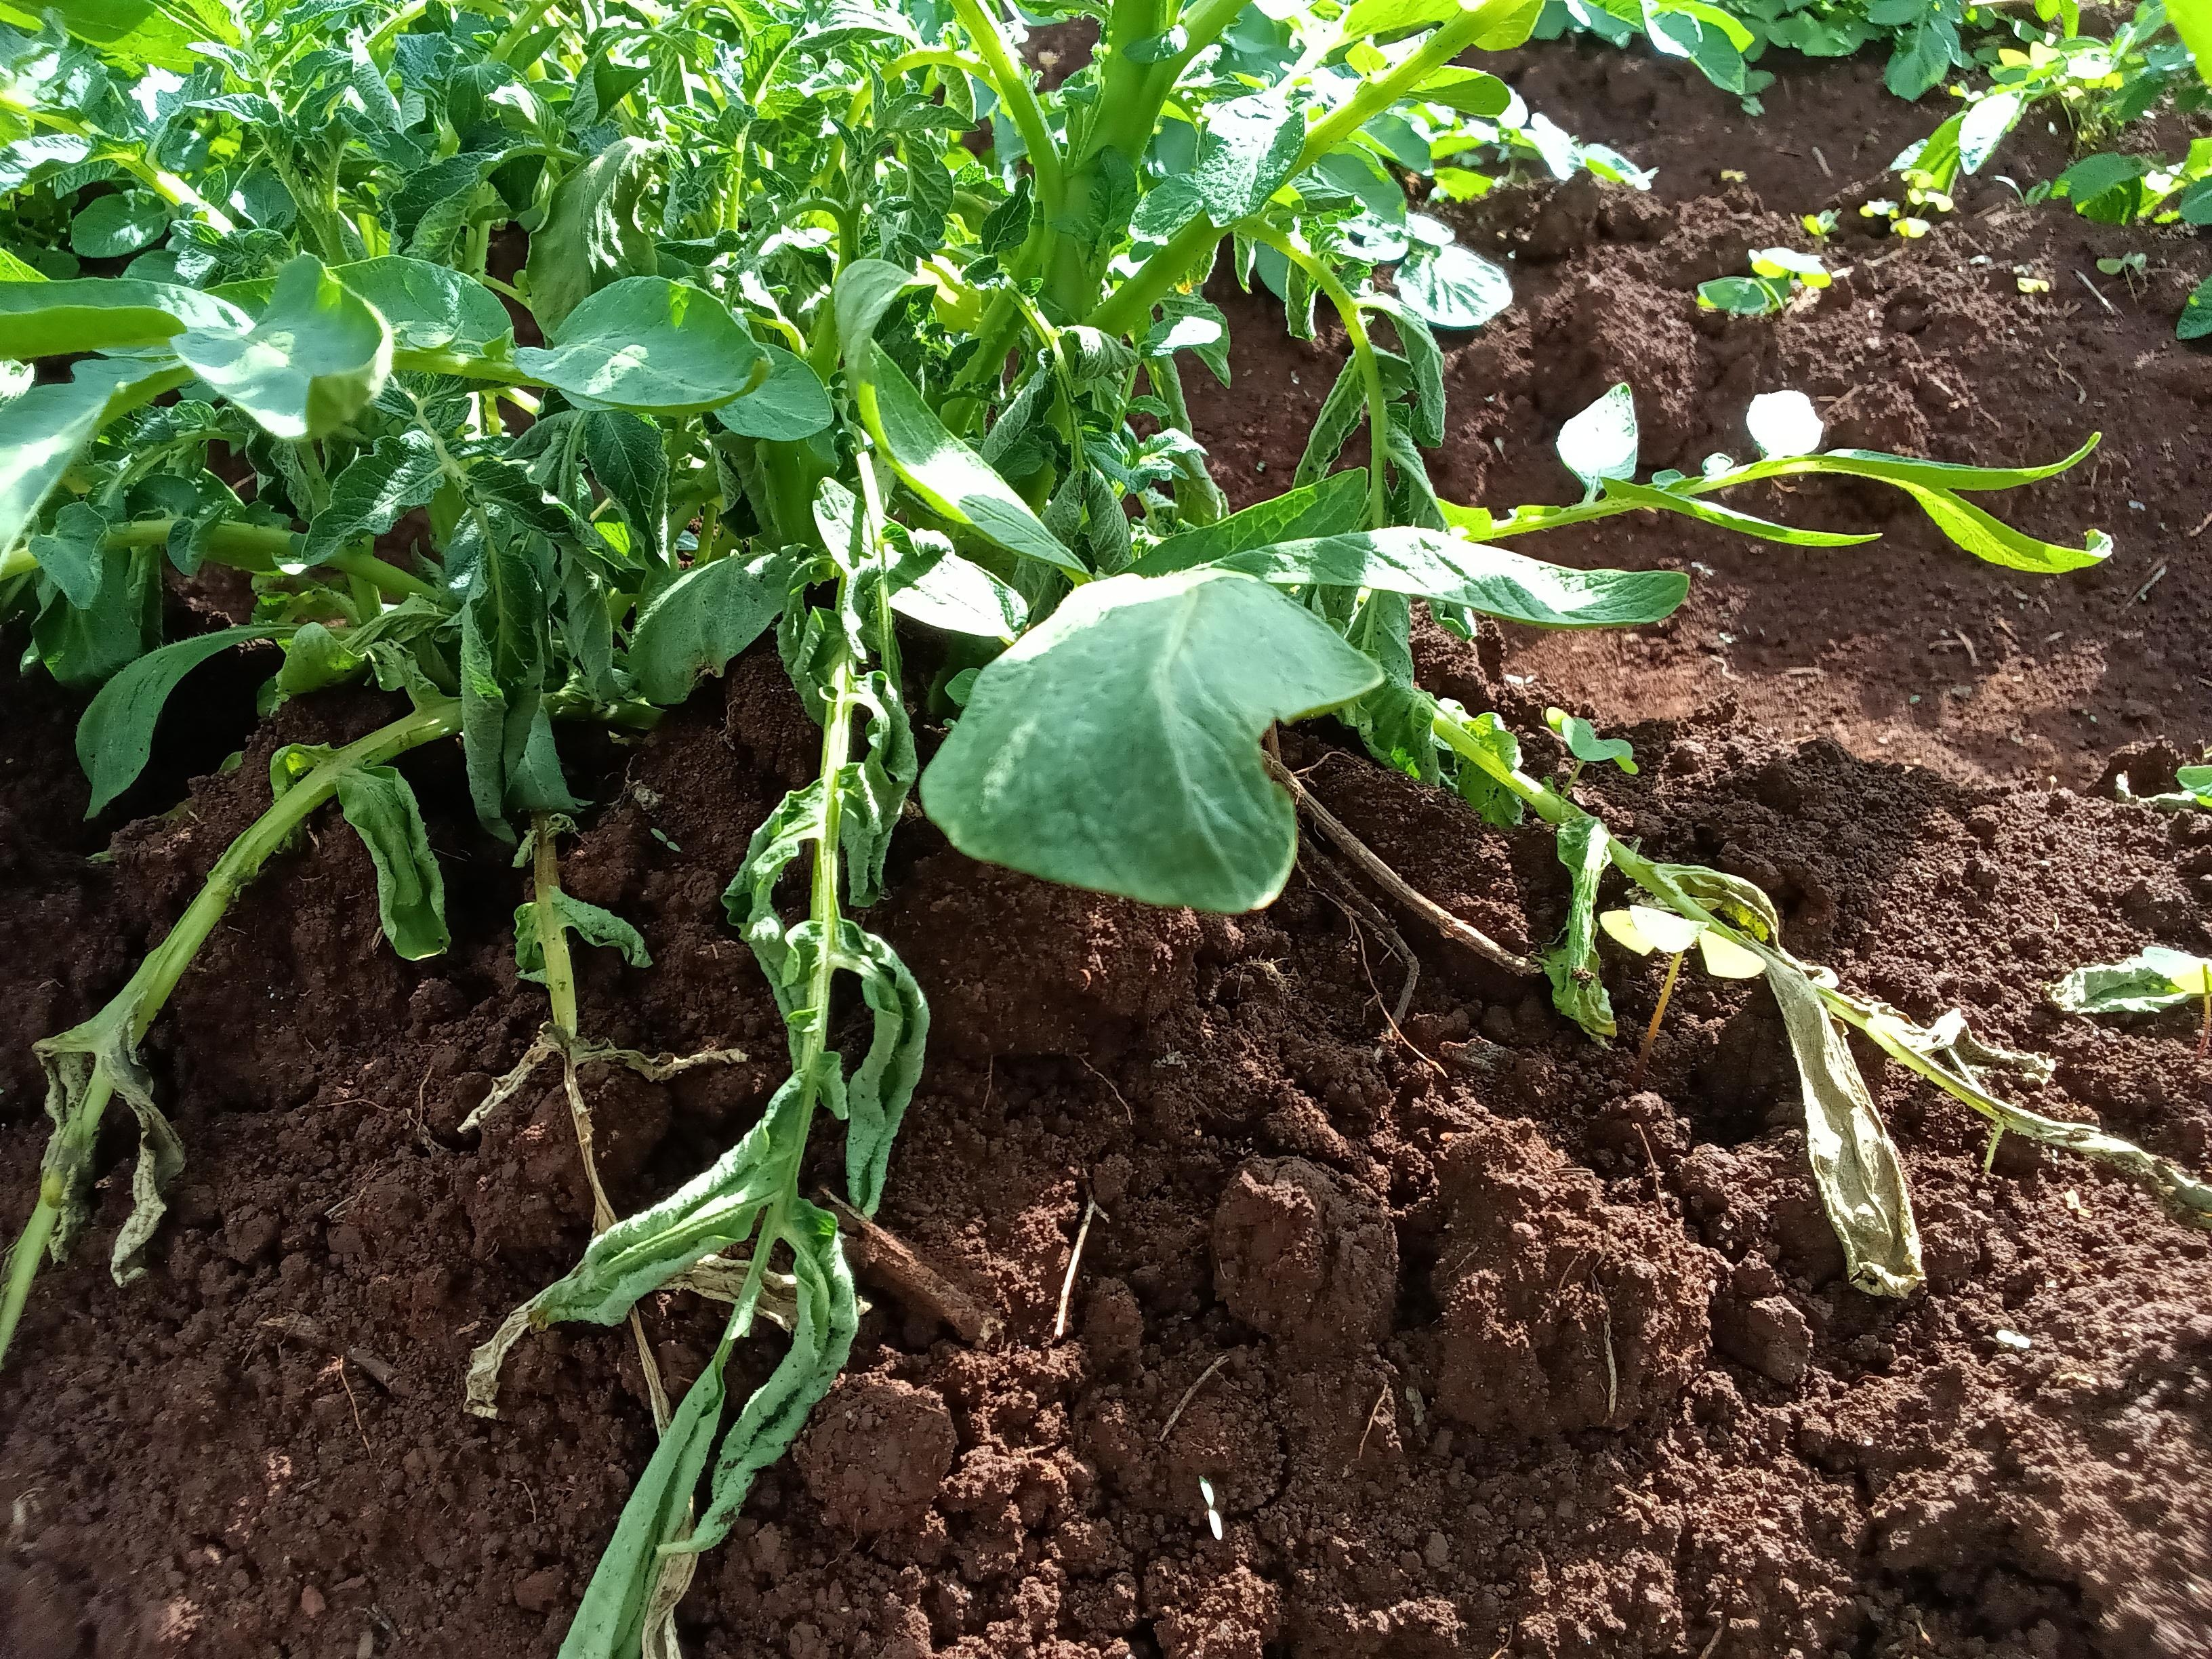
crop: potato
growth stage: vegetative
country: Kenya
